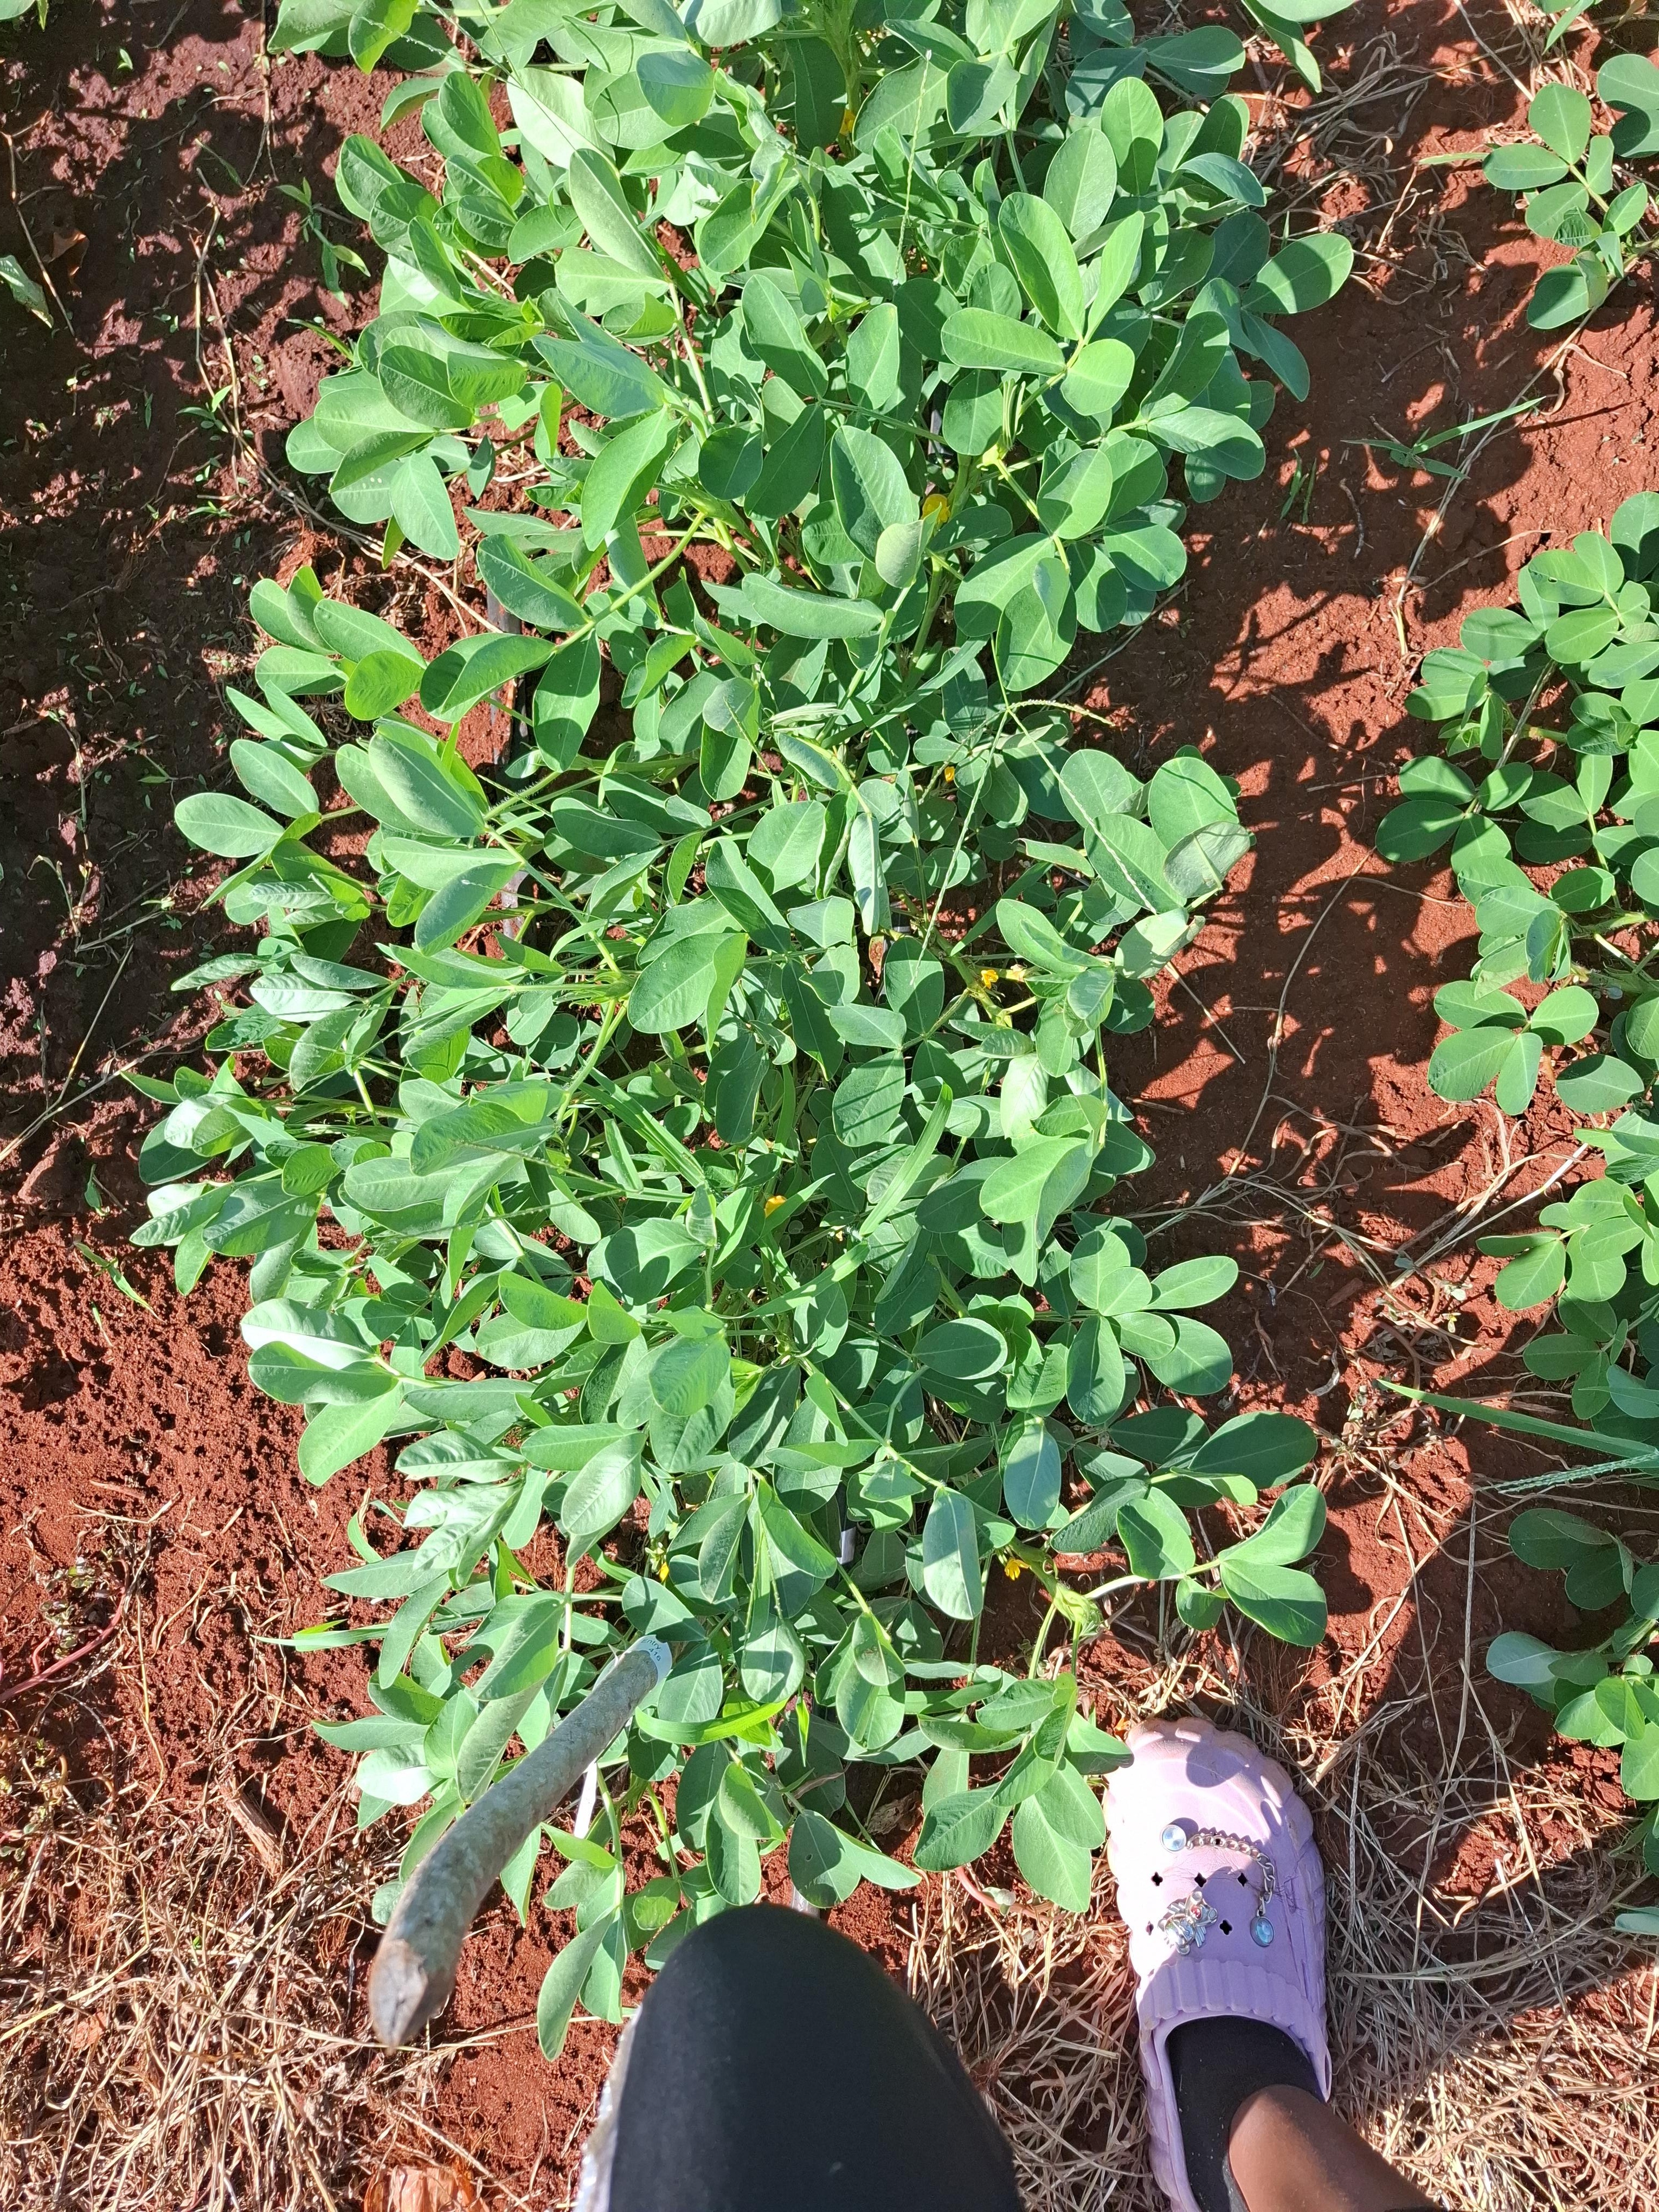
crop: groundnut
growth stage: flowering
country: Kenya
